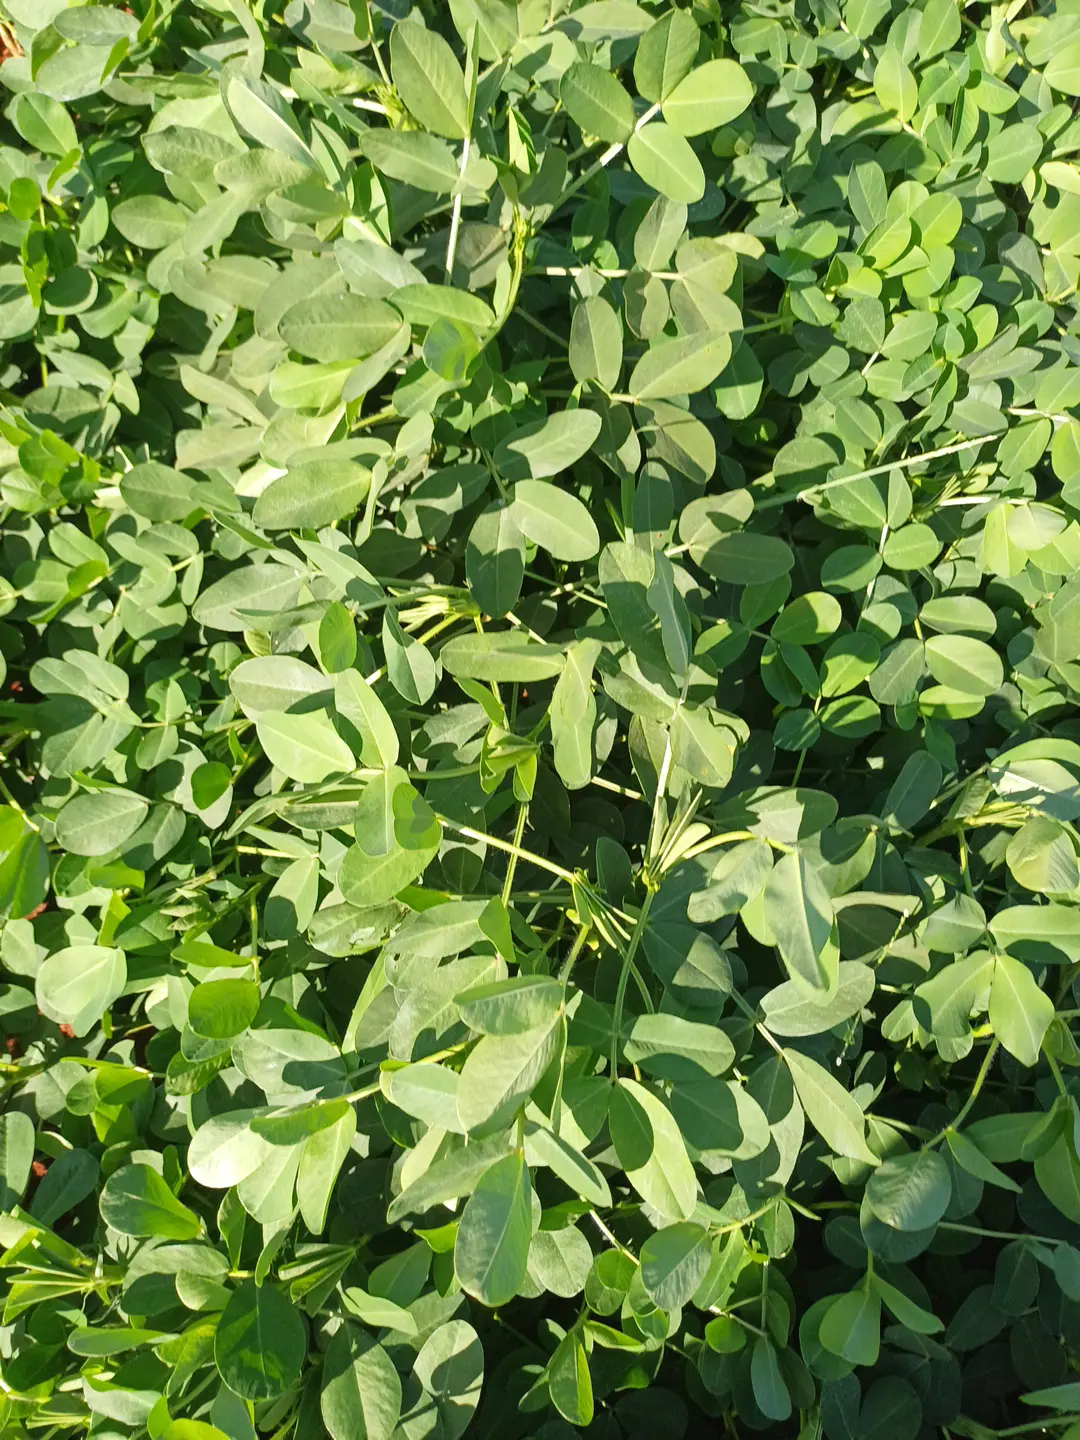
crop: groundnut
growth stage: flowering
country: Kenya
